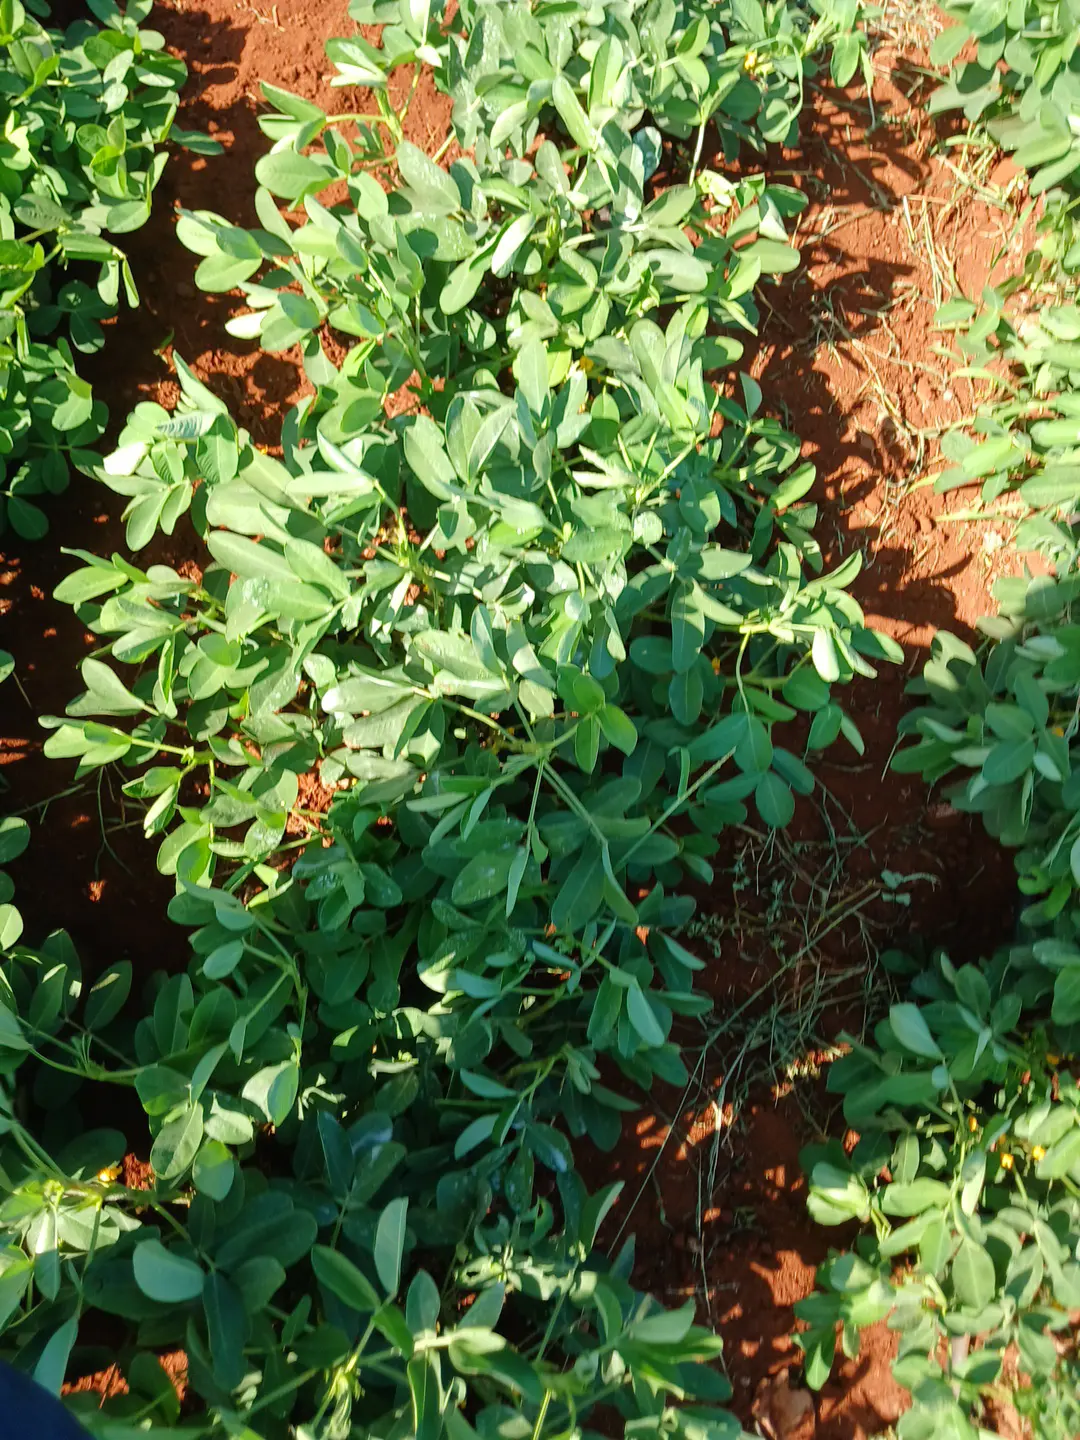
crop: groundnut
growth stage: flowering
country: Kenya
